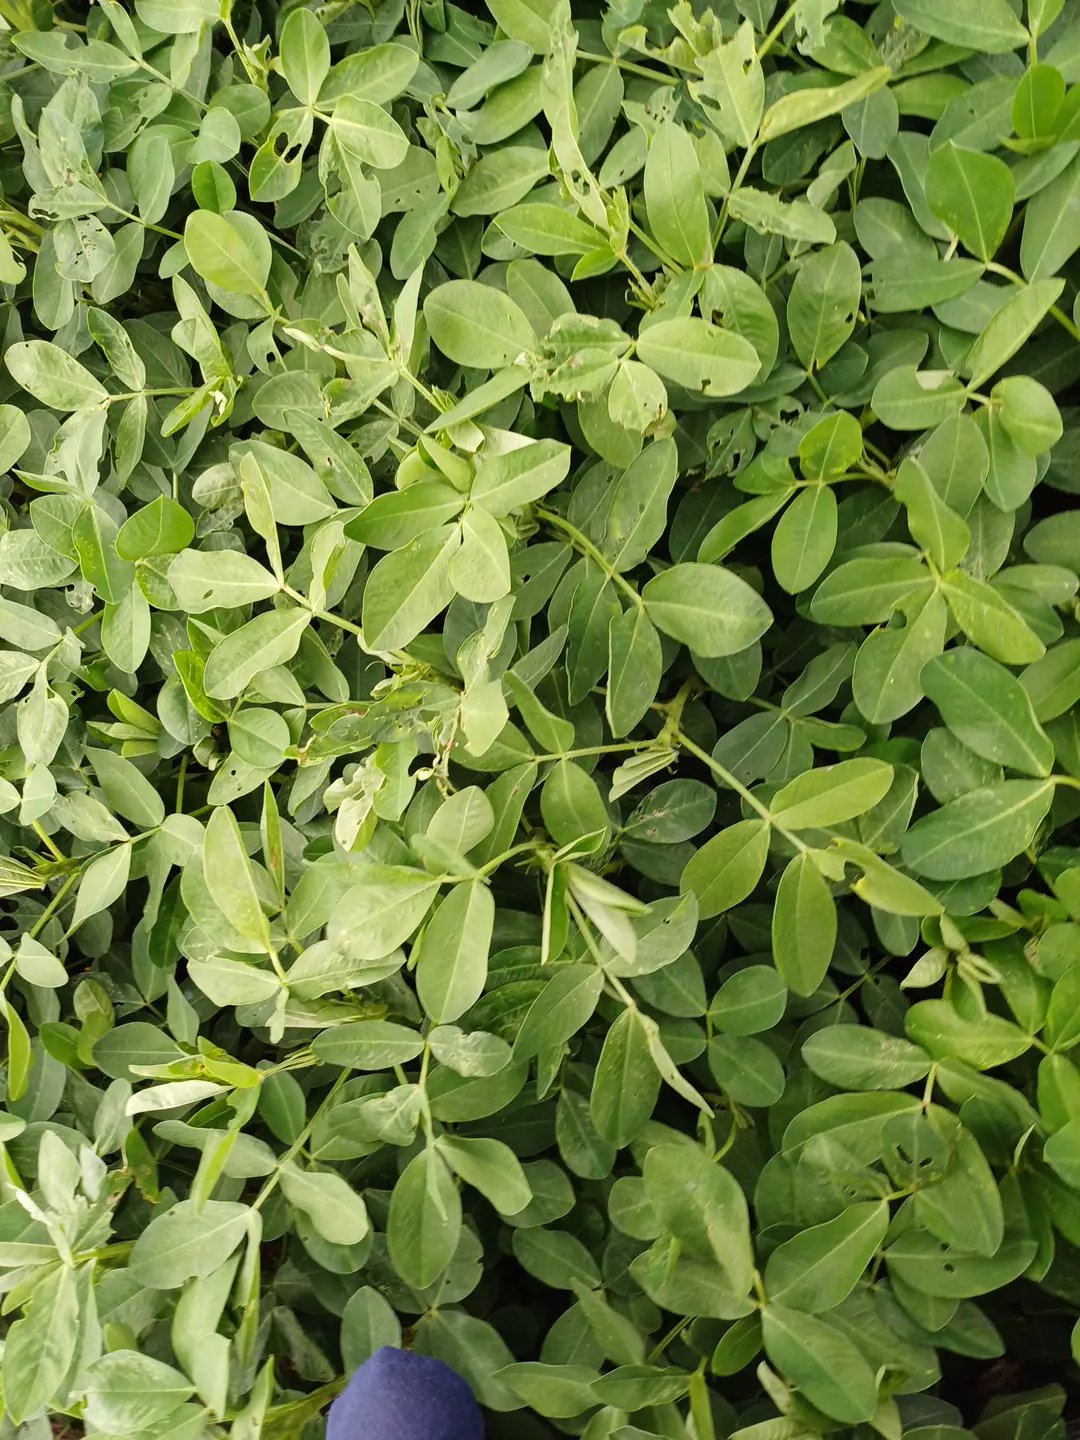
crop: groundnut
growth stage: flowering
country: Kenya
